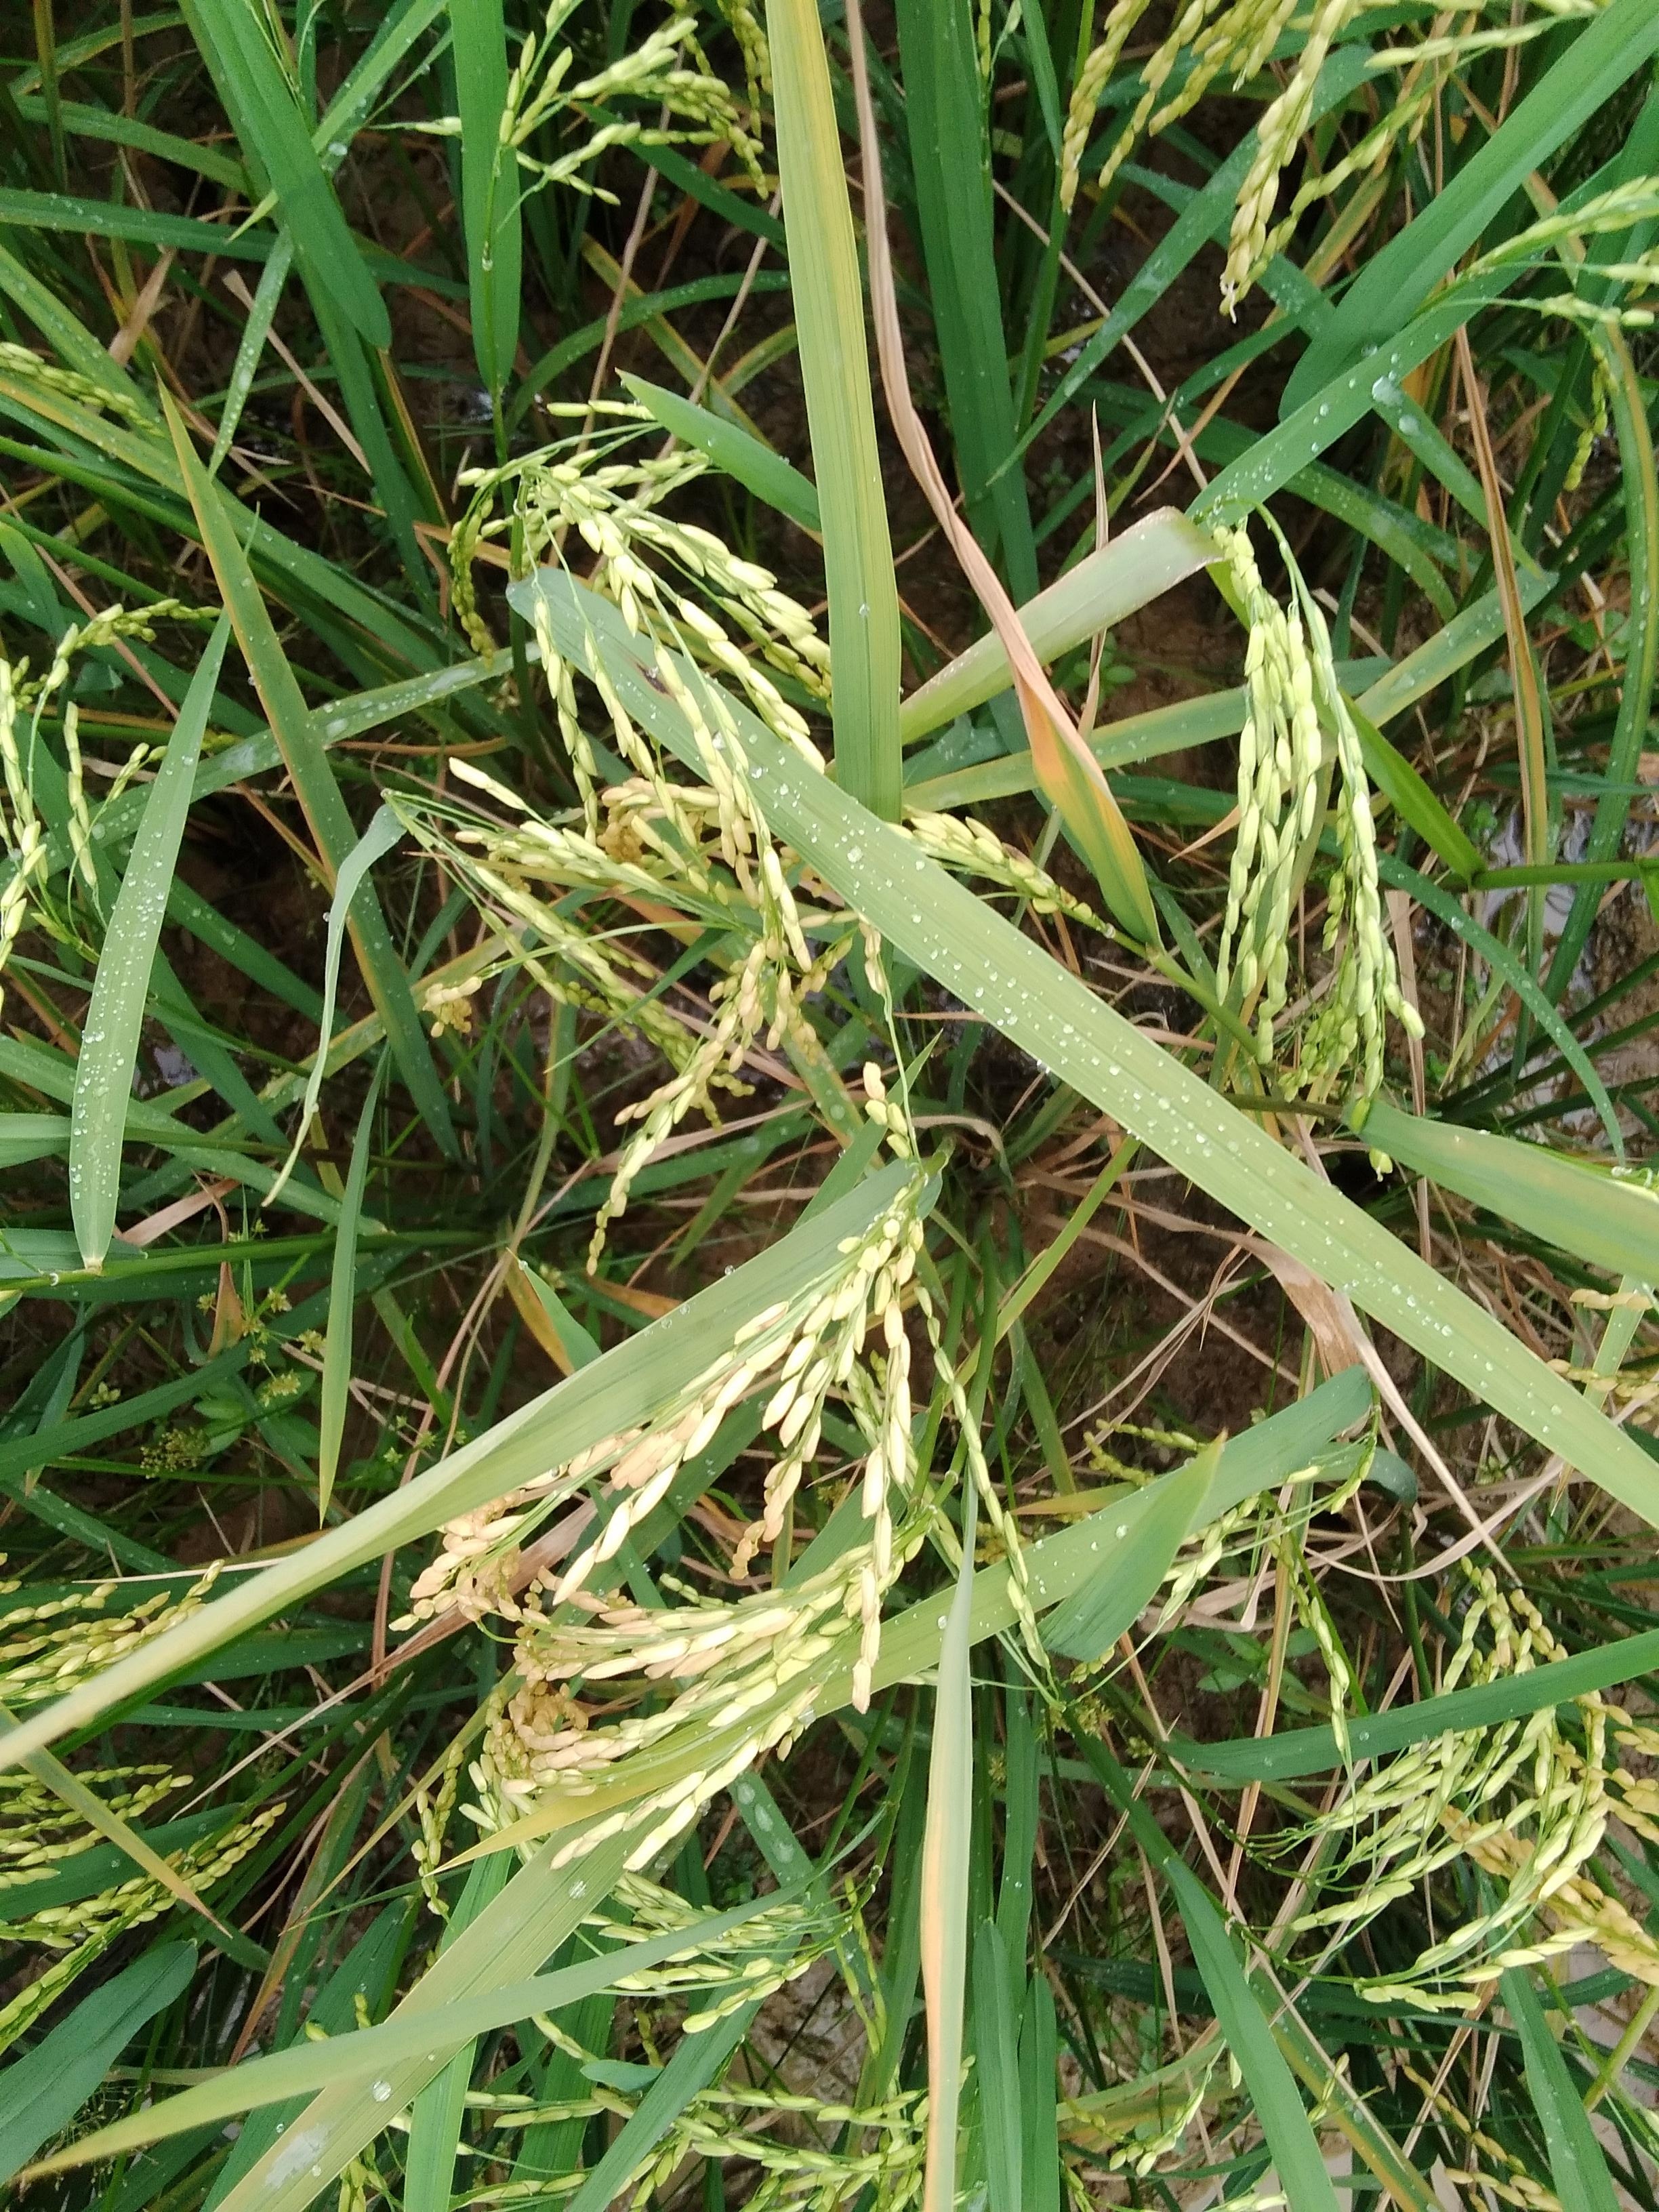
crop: rice
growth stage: ripening
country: Nigeria
